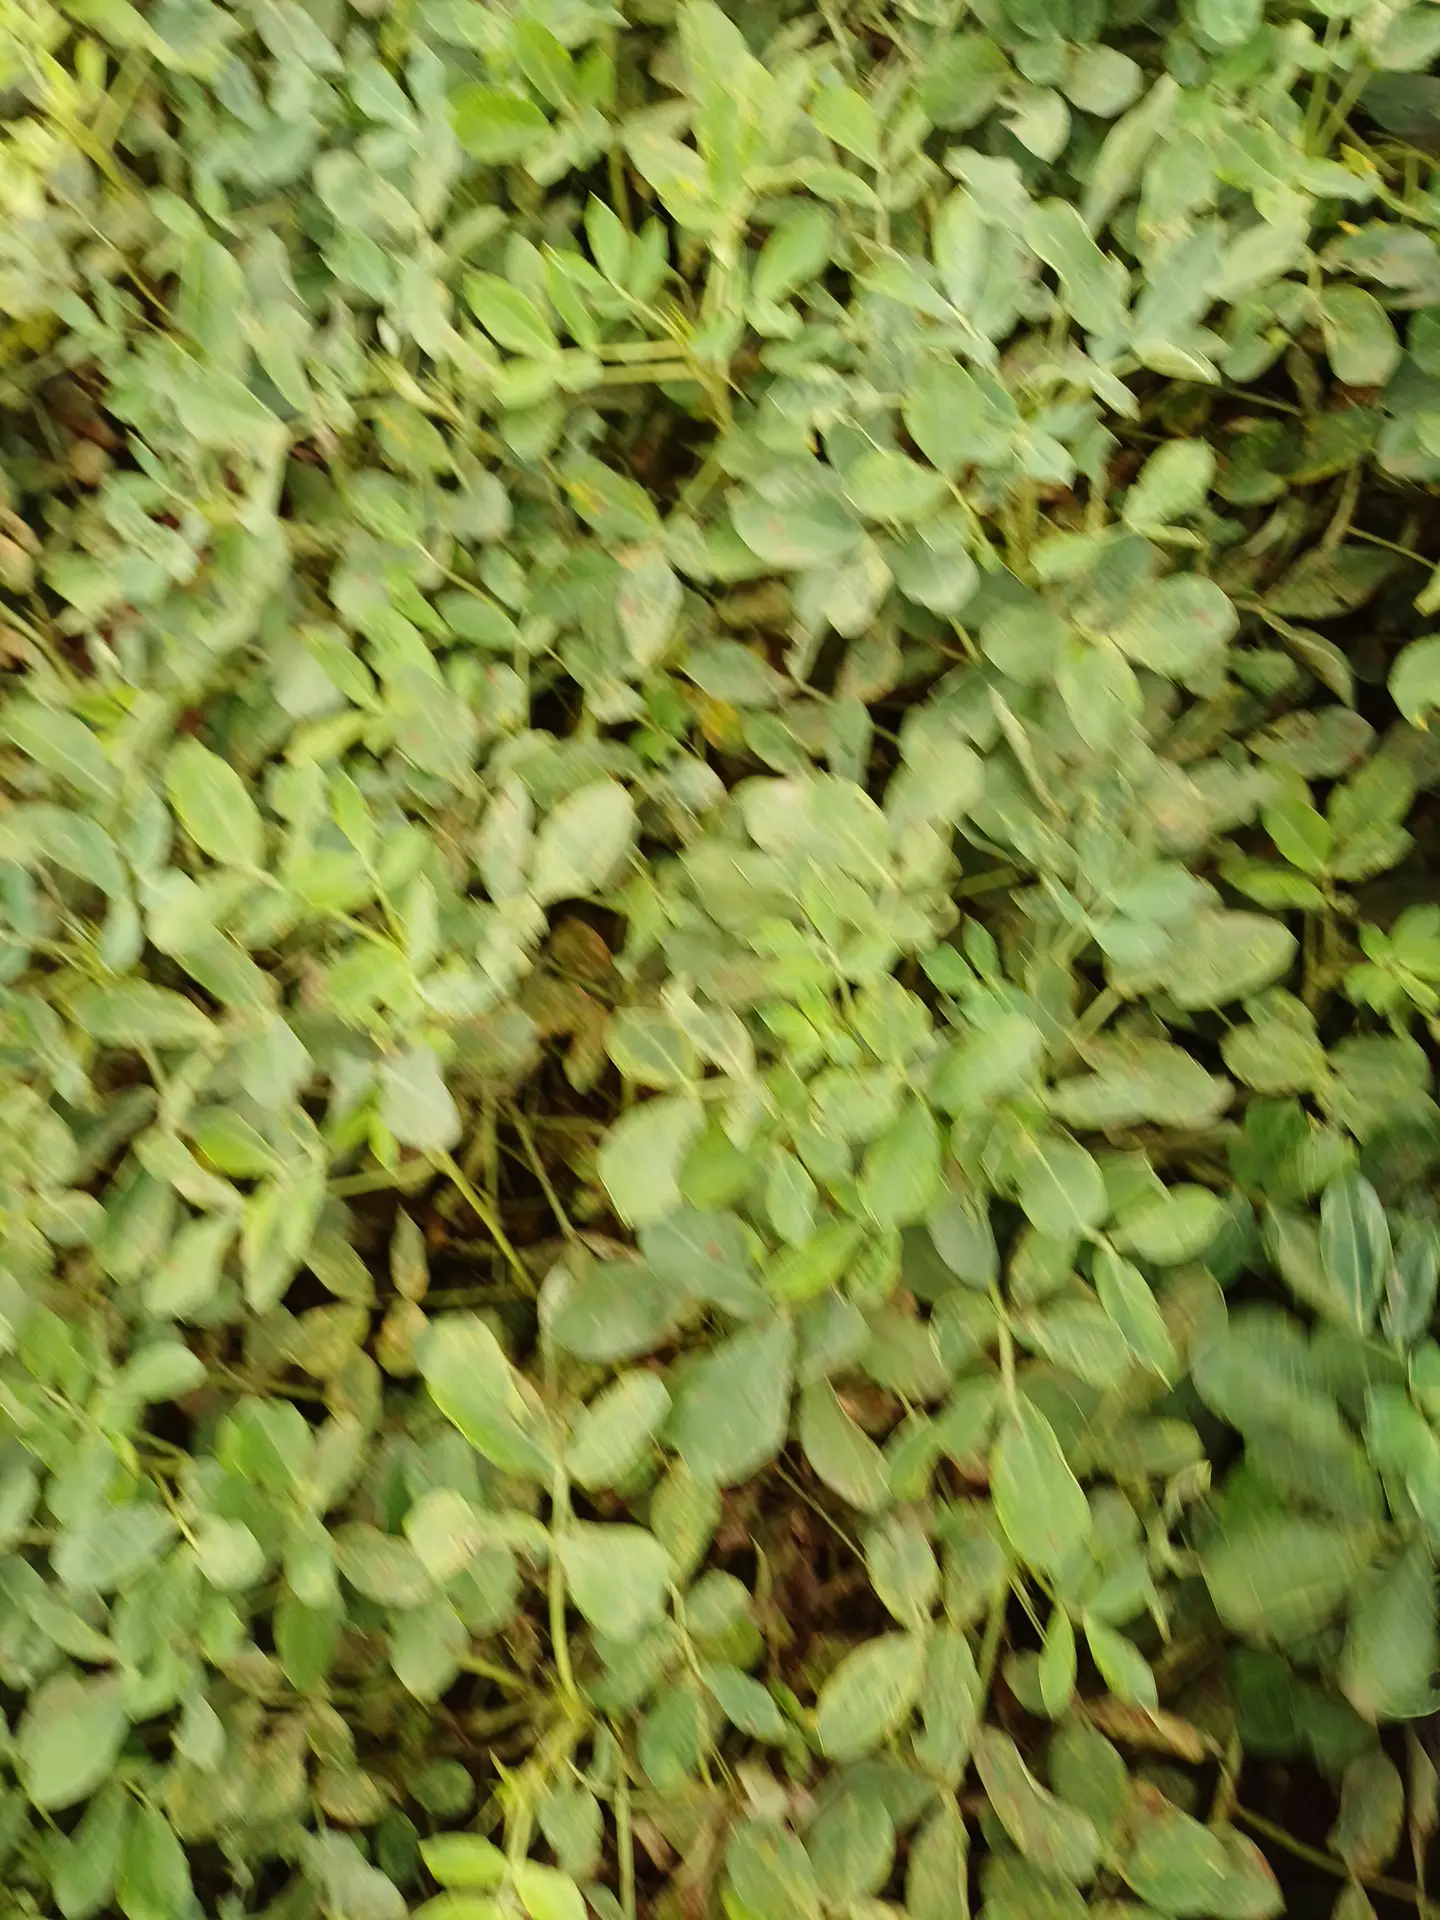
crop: groundnut
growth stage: pegging
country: Kenya
